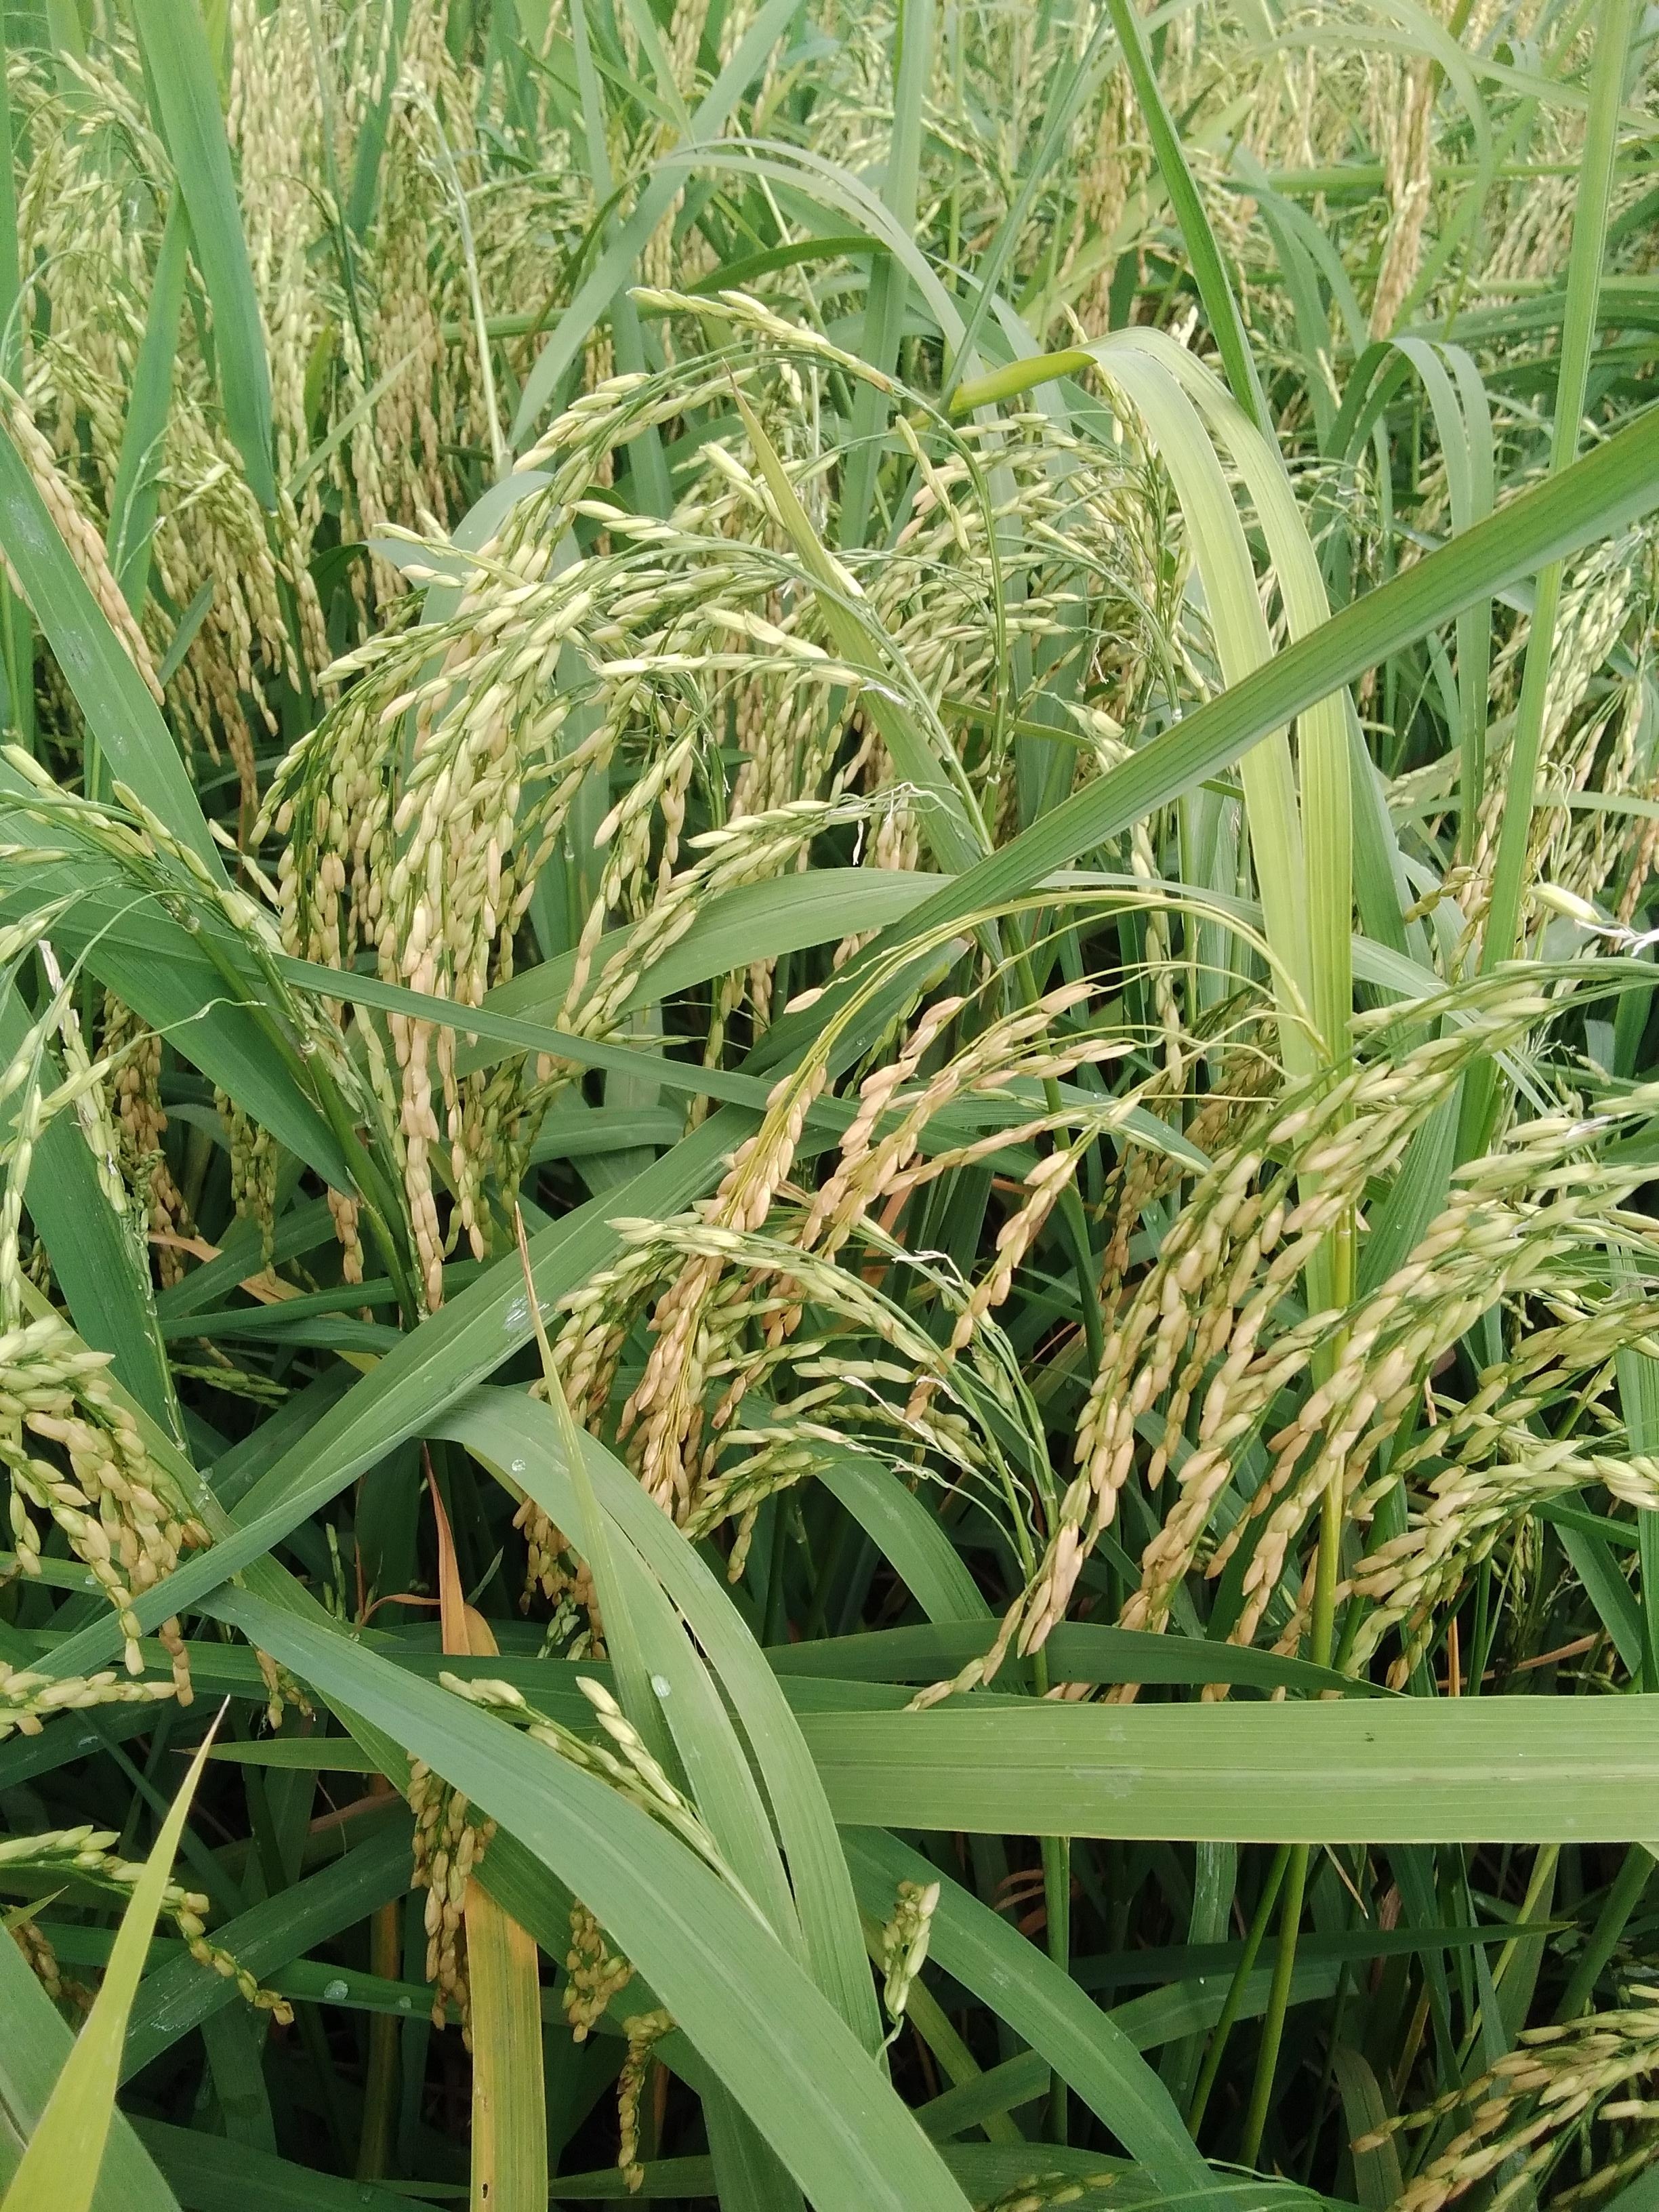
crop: rice
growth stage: ripening
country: Nigeria
